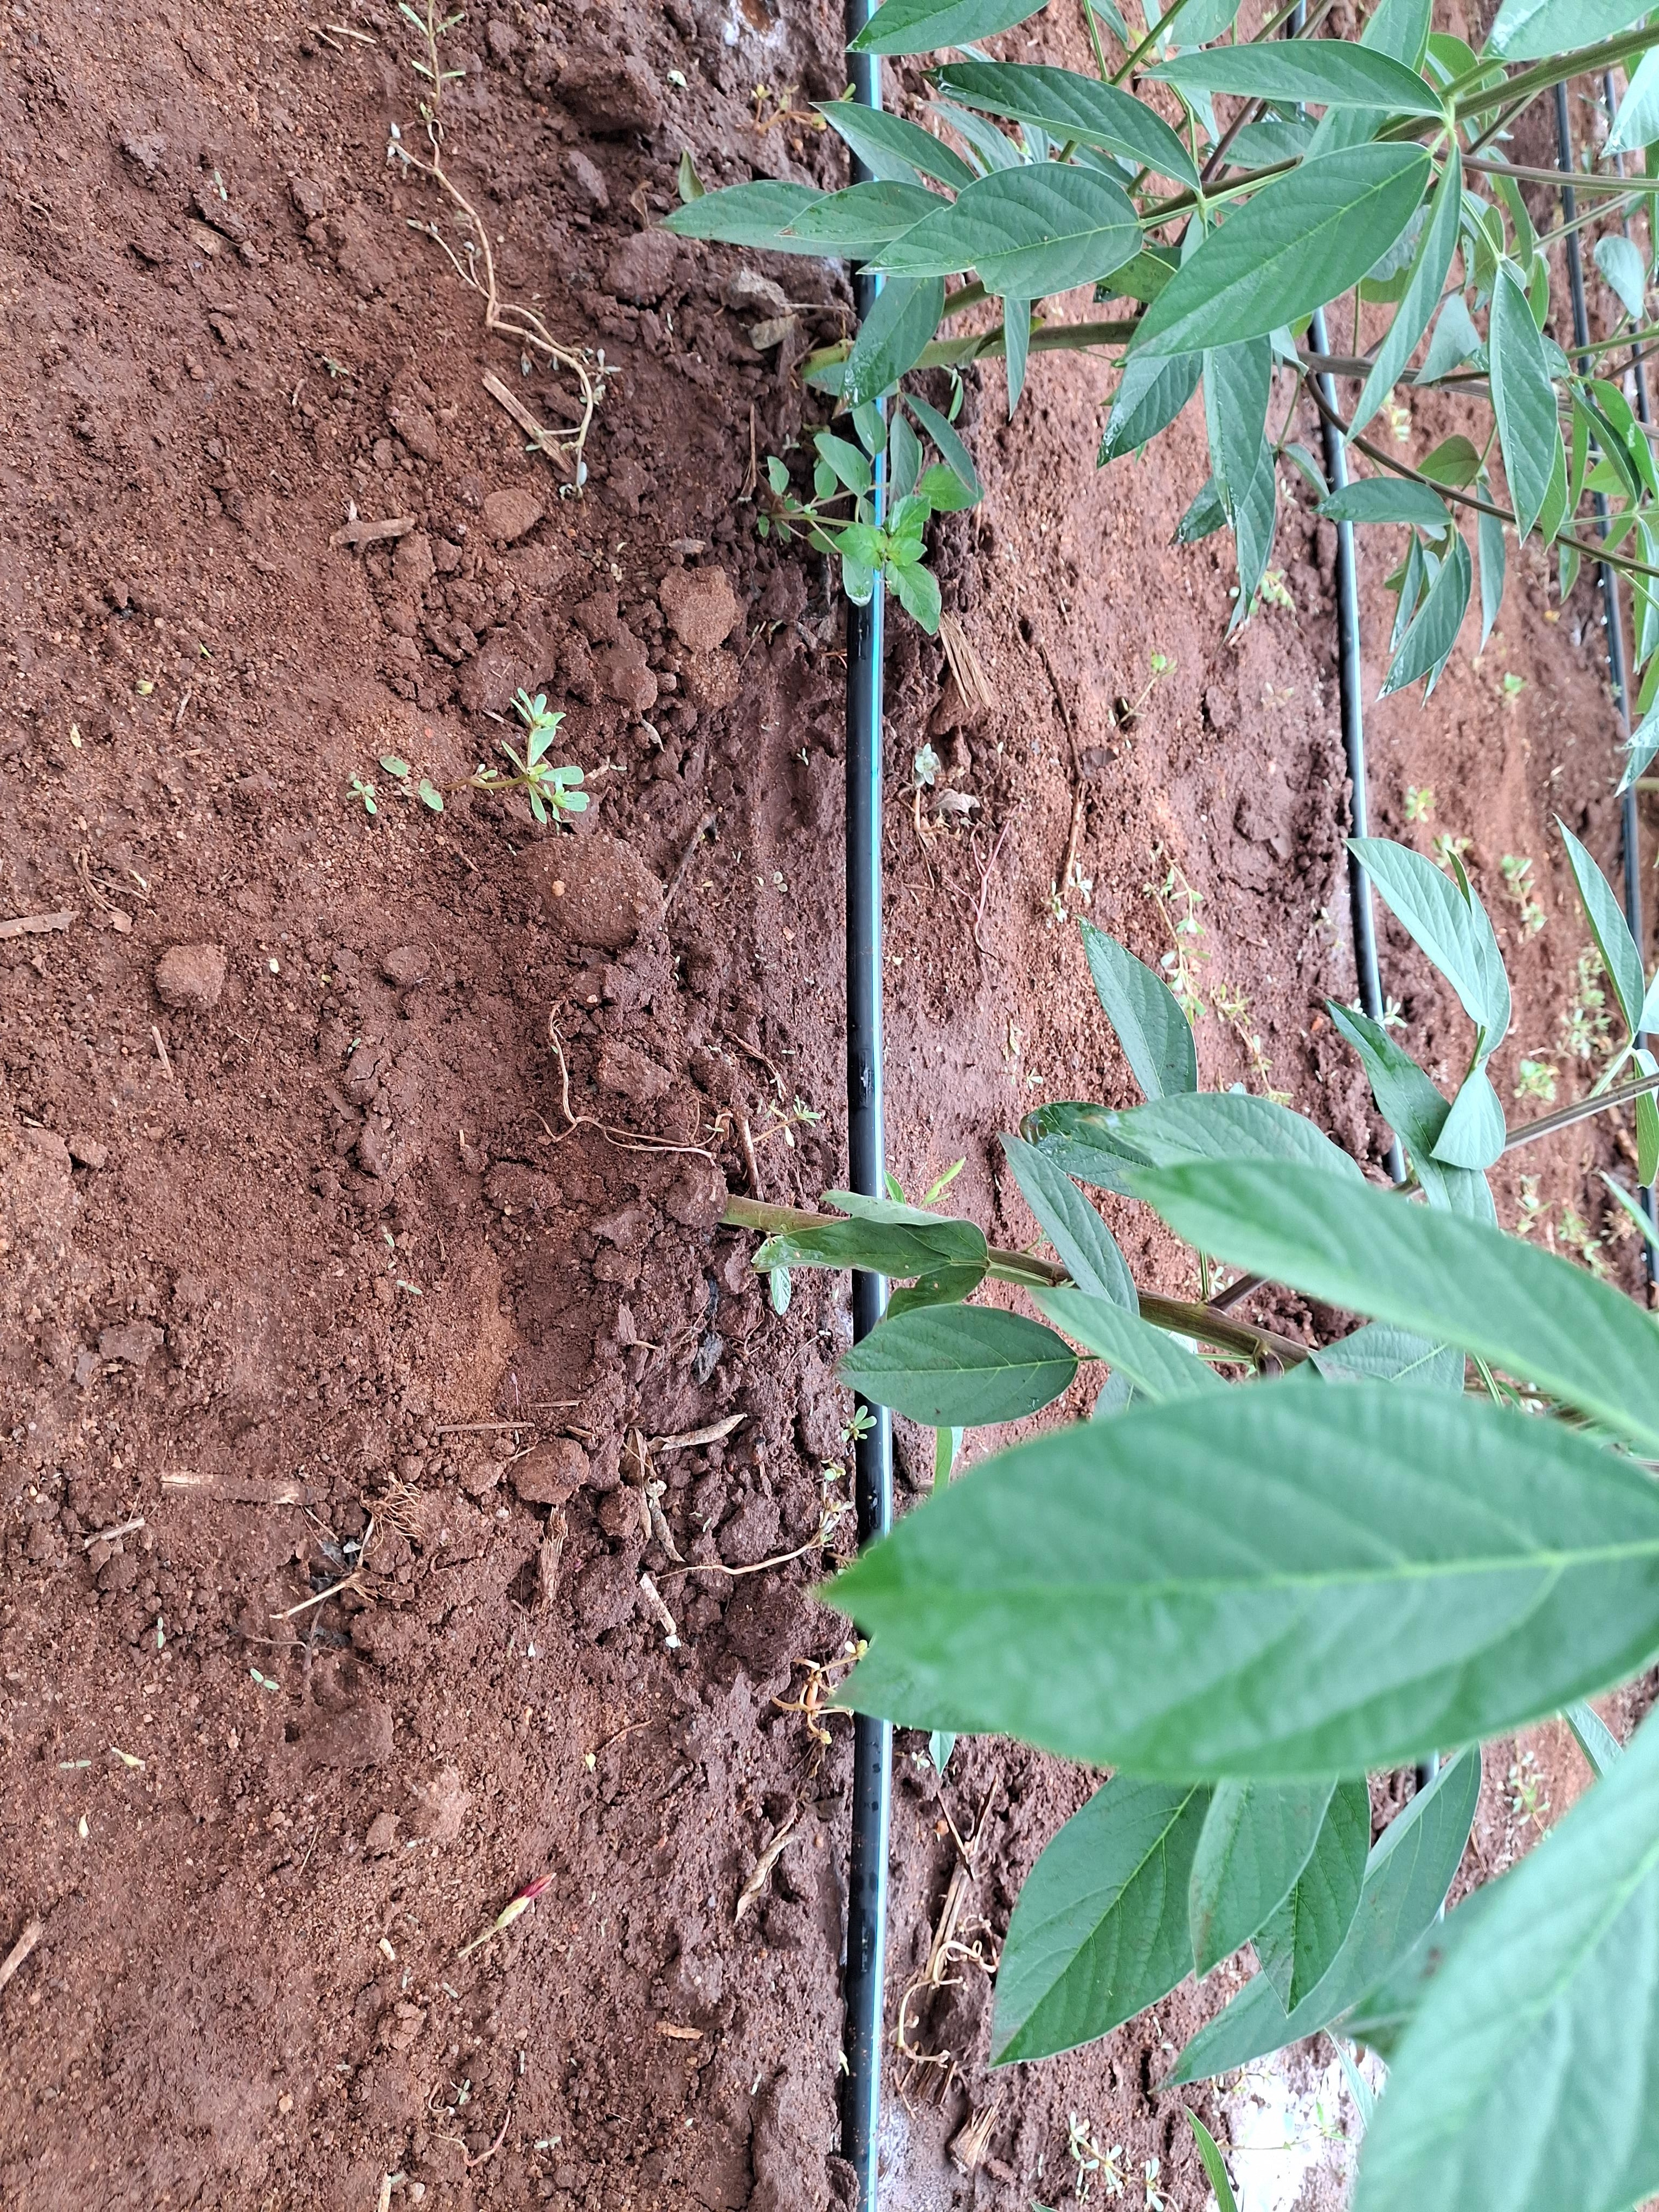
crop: pigeonpea
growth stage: flowering
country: Kenya
